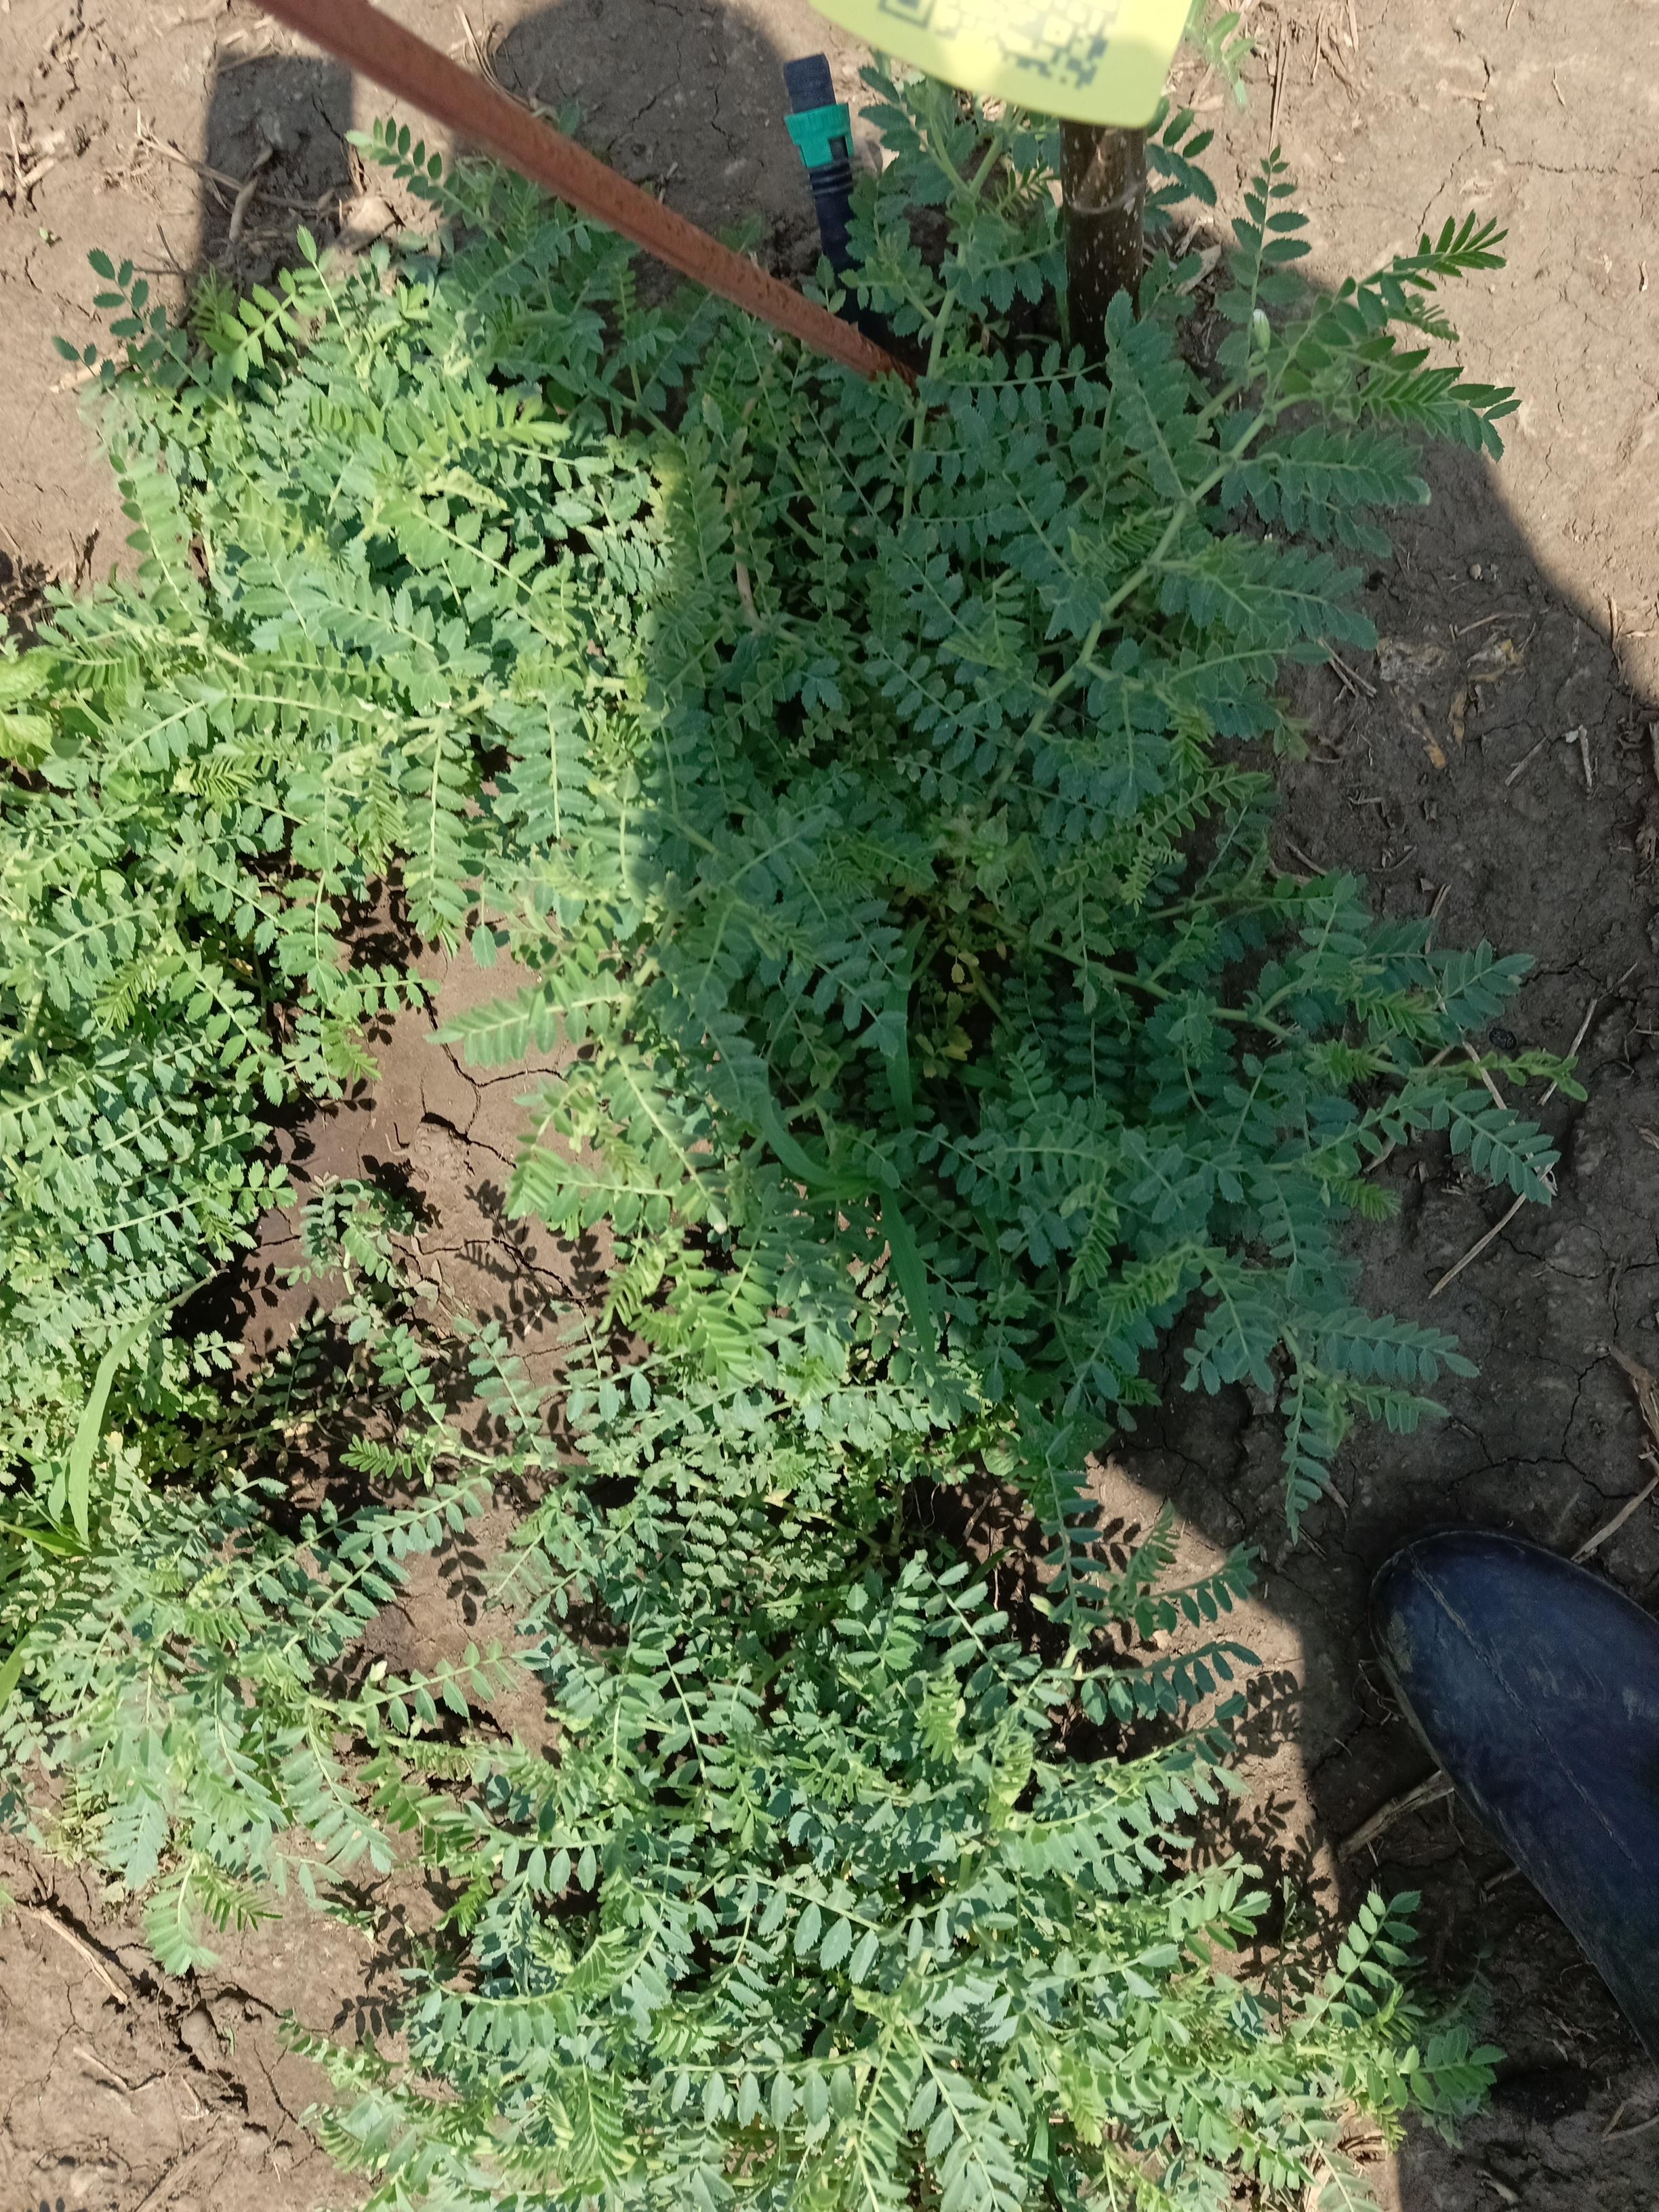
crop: chickpea
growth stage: flowering
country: Tanzania
